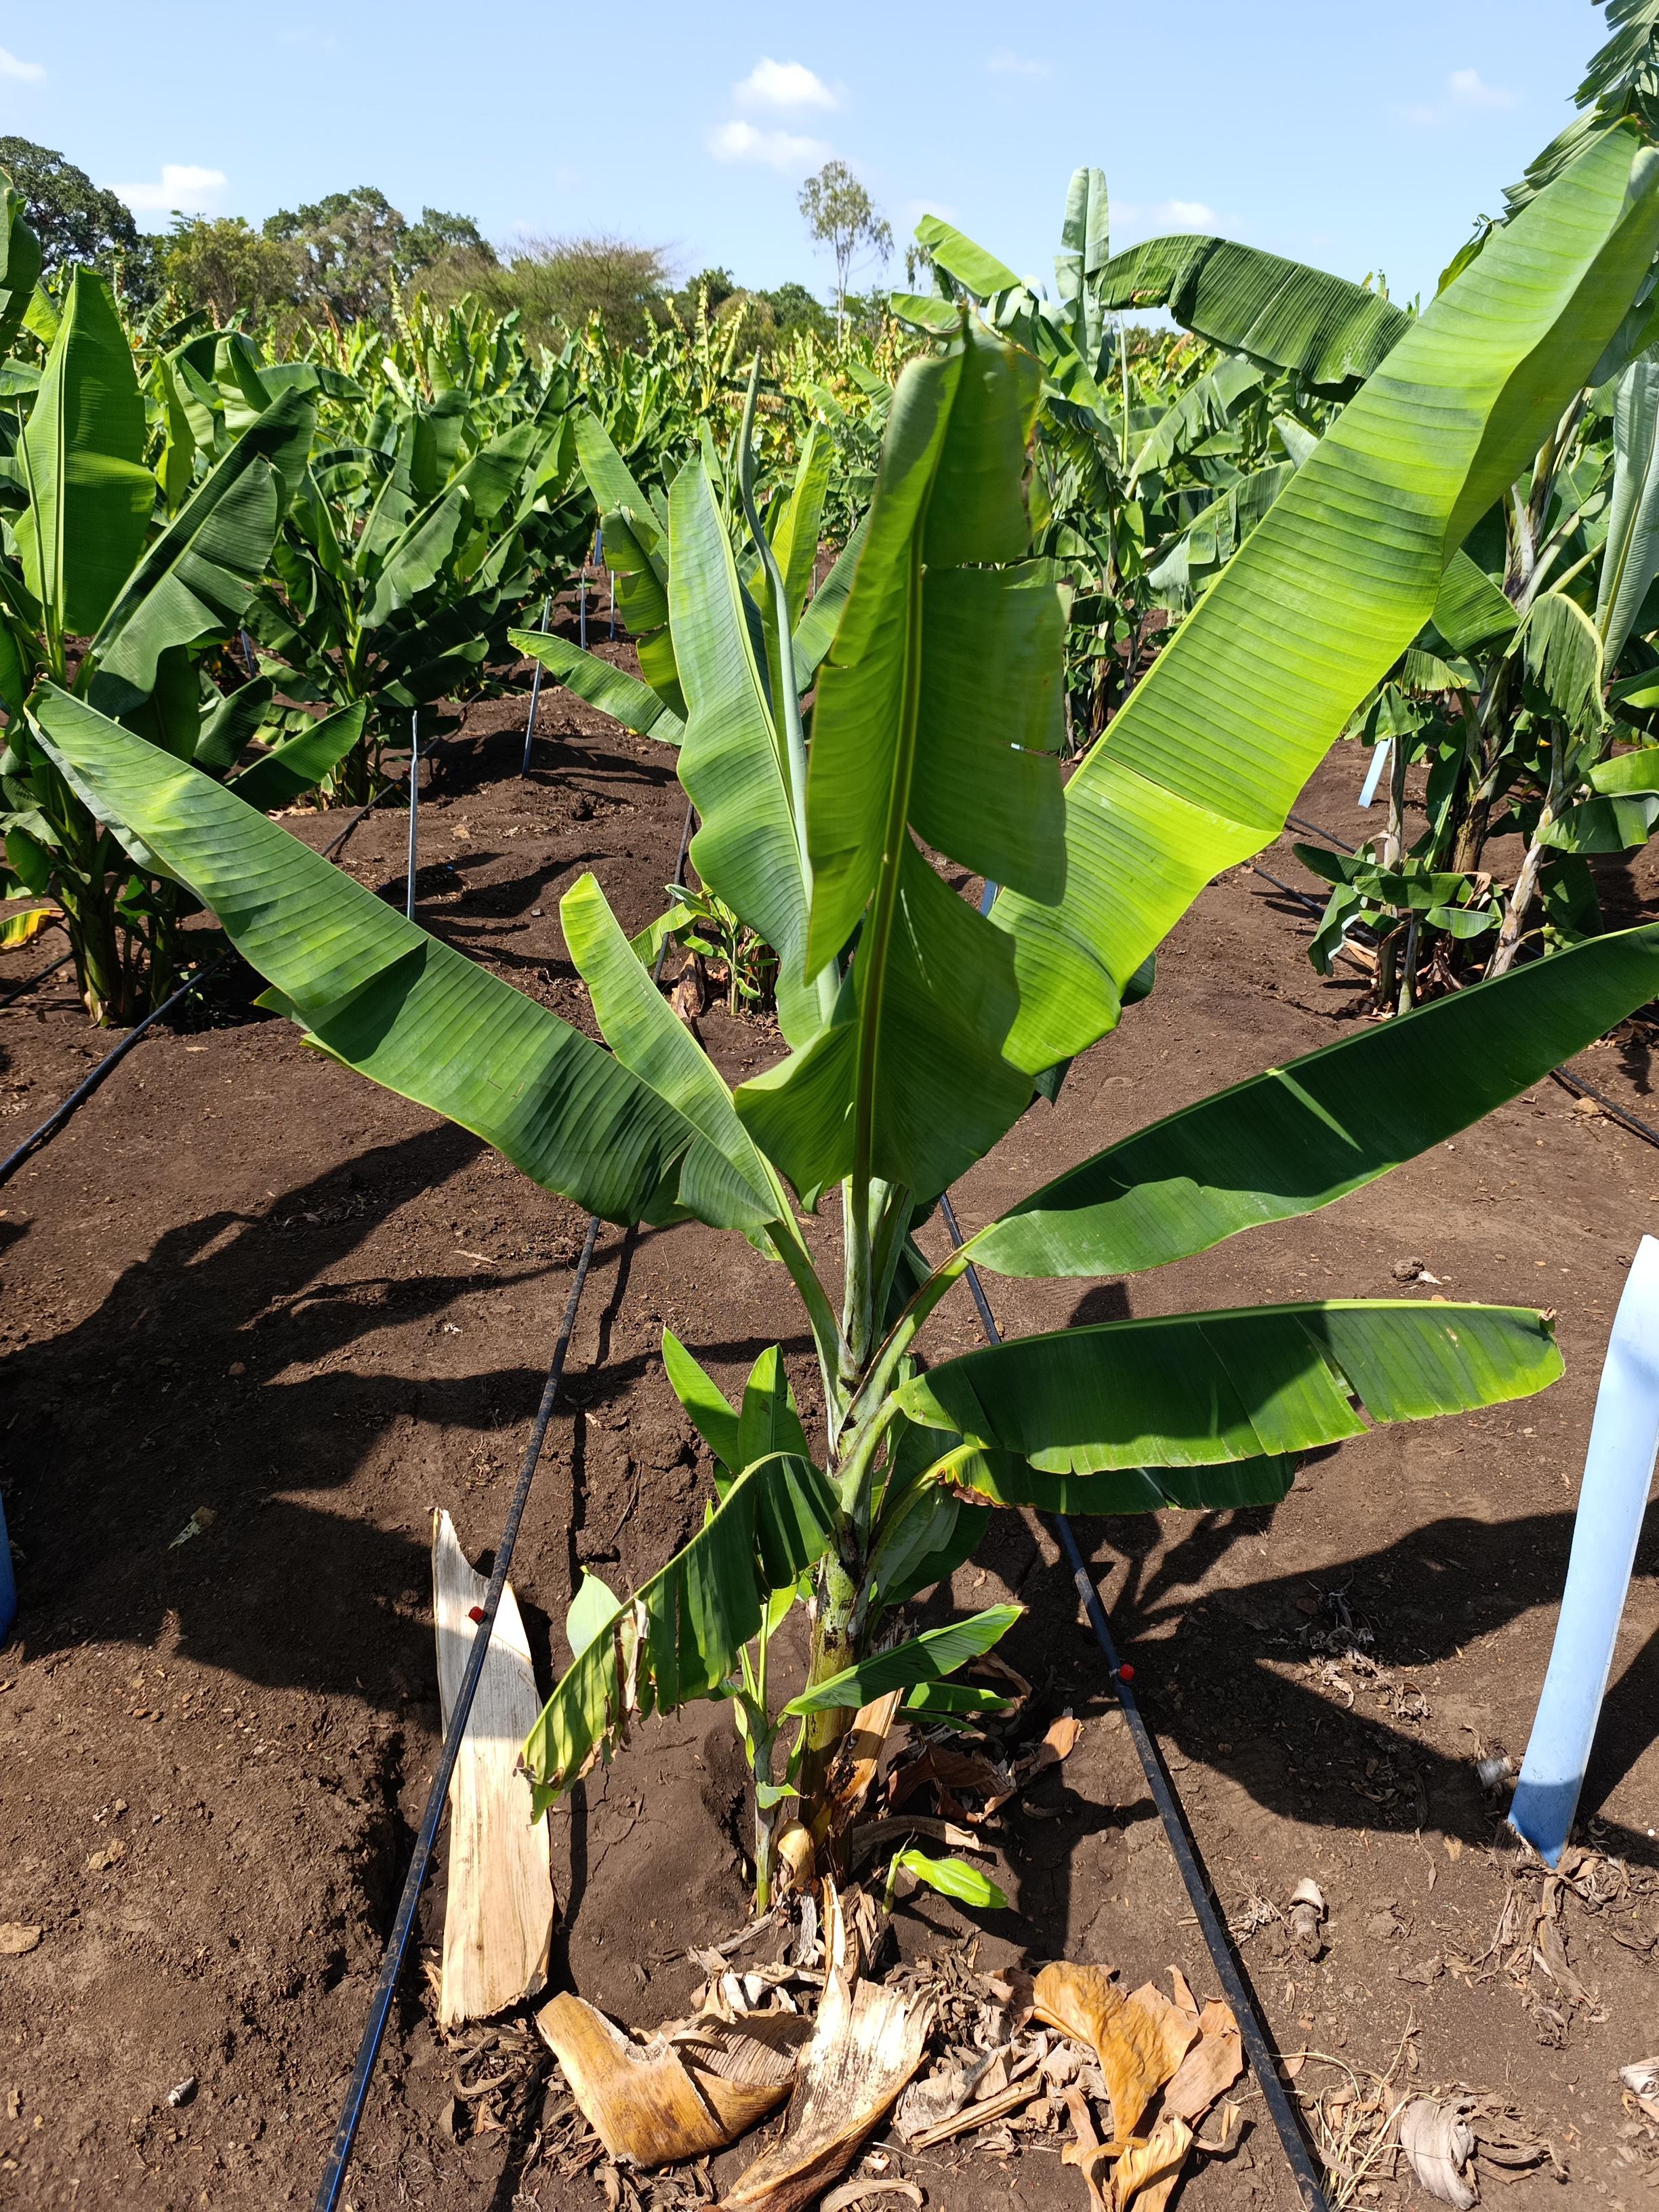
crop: banana
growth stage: vegetative
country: Tanzania
